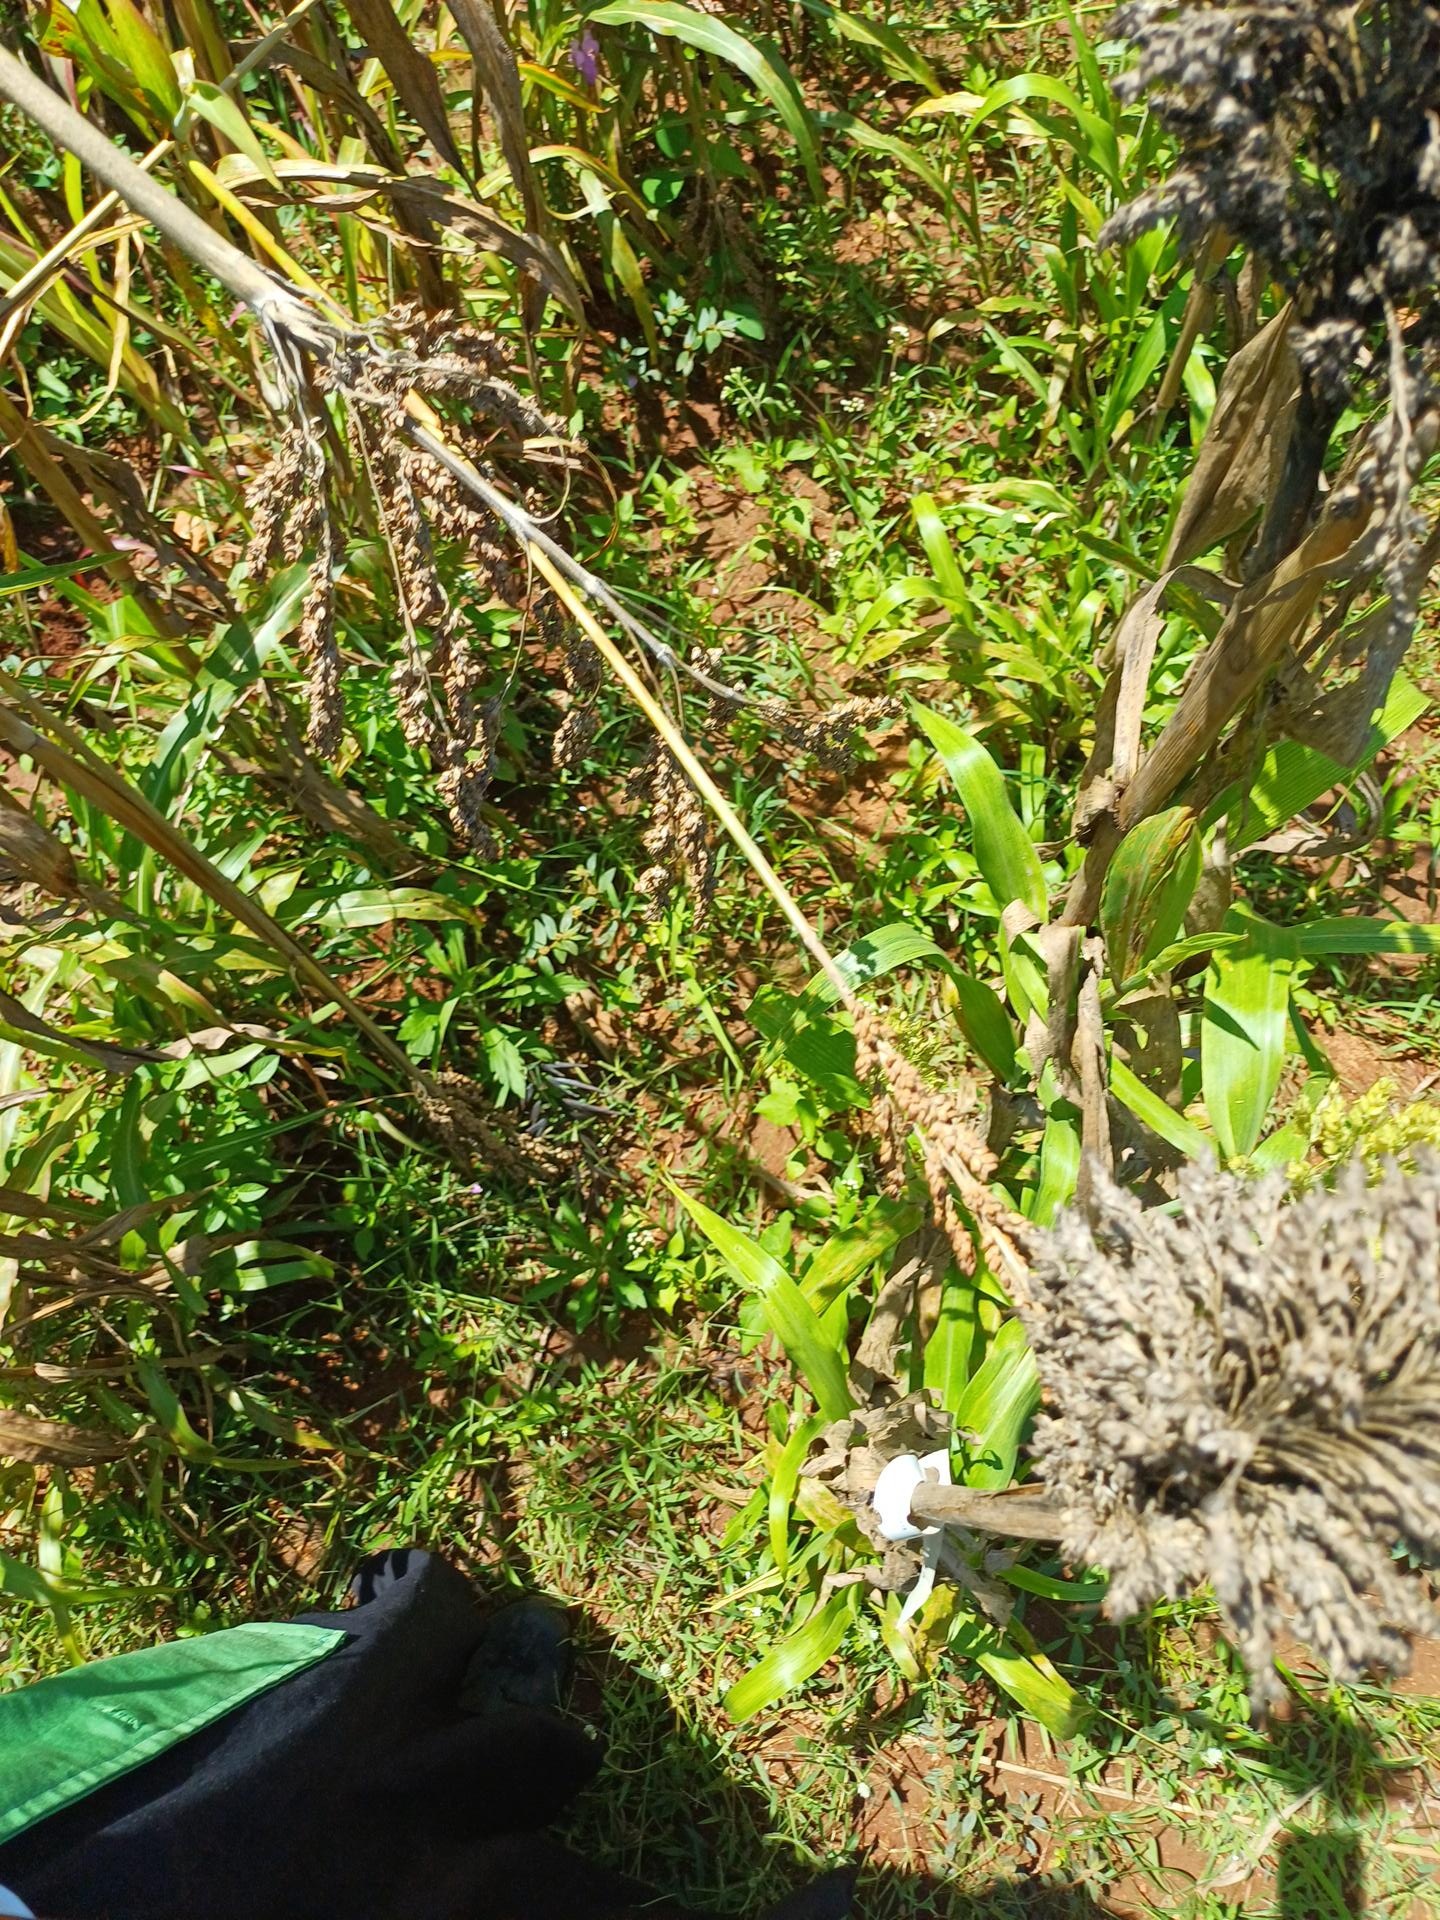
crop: sorghum
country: Kenya
